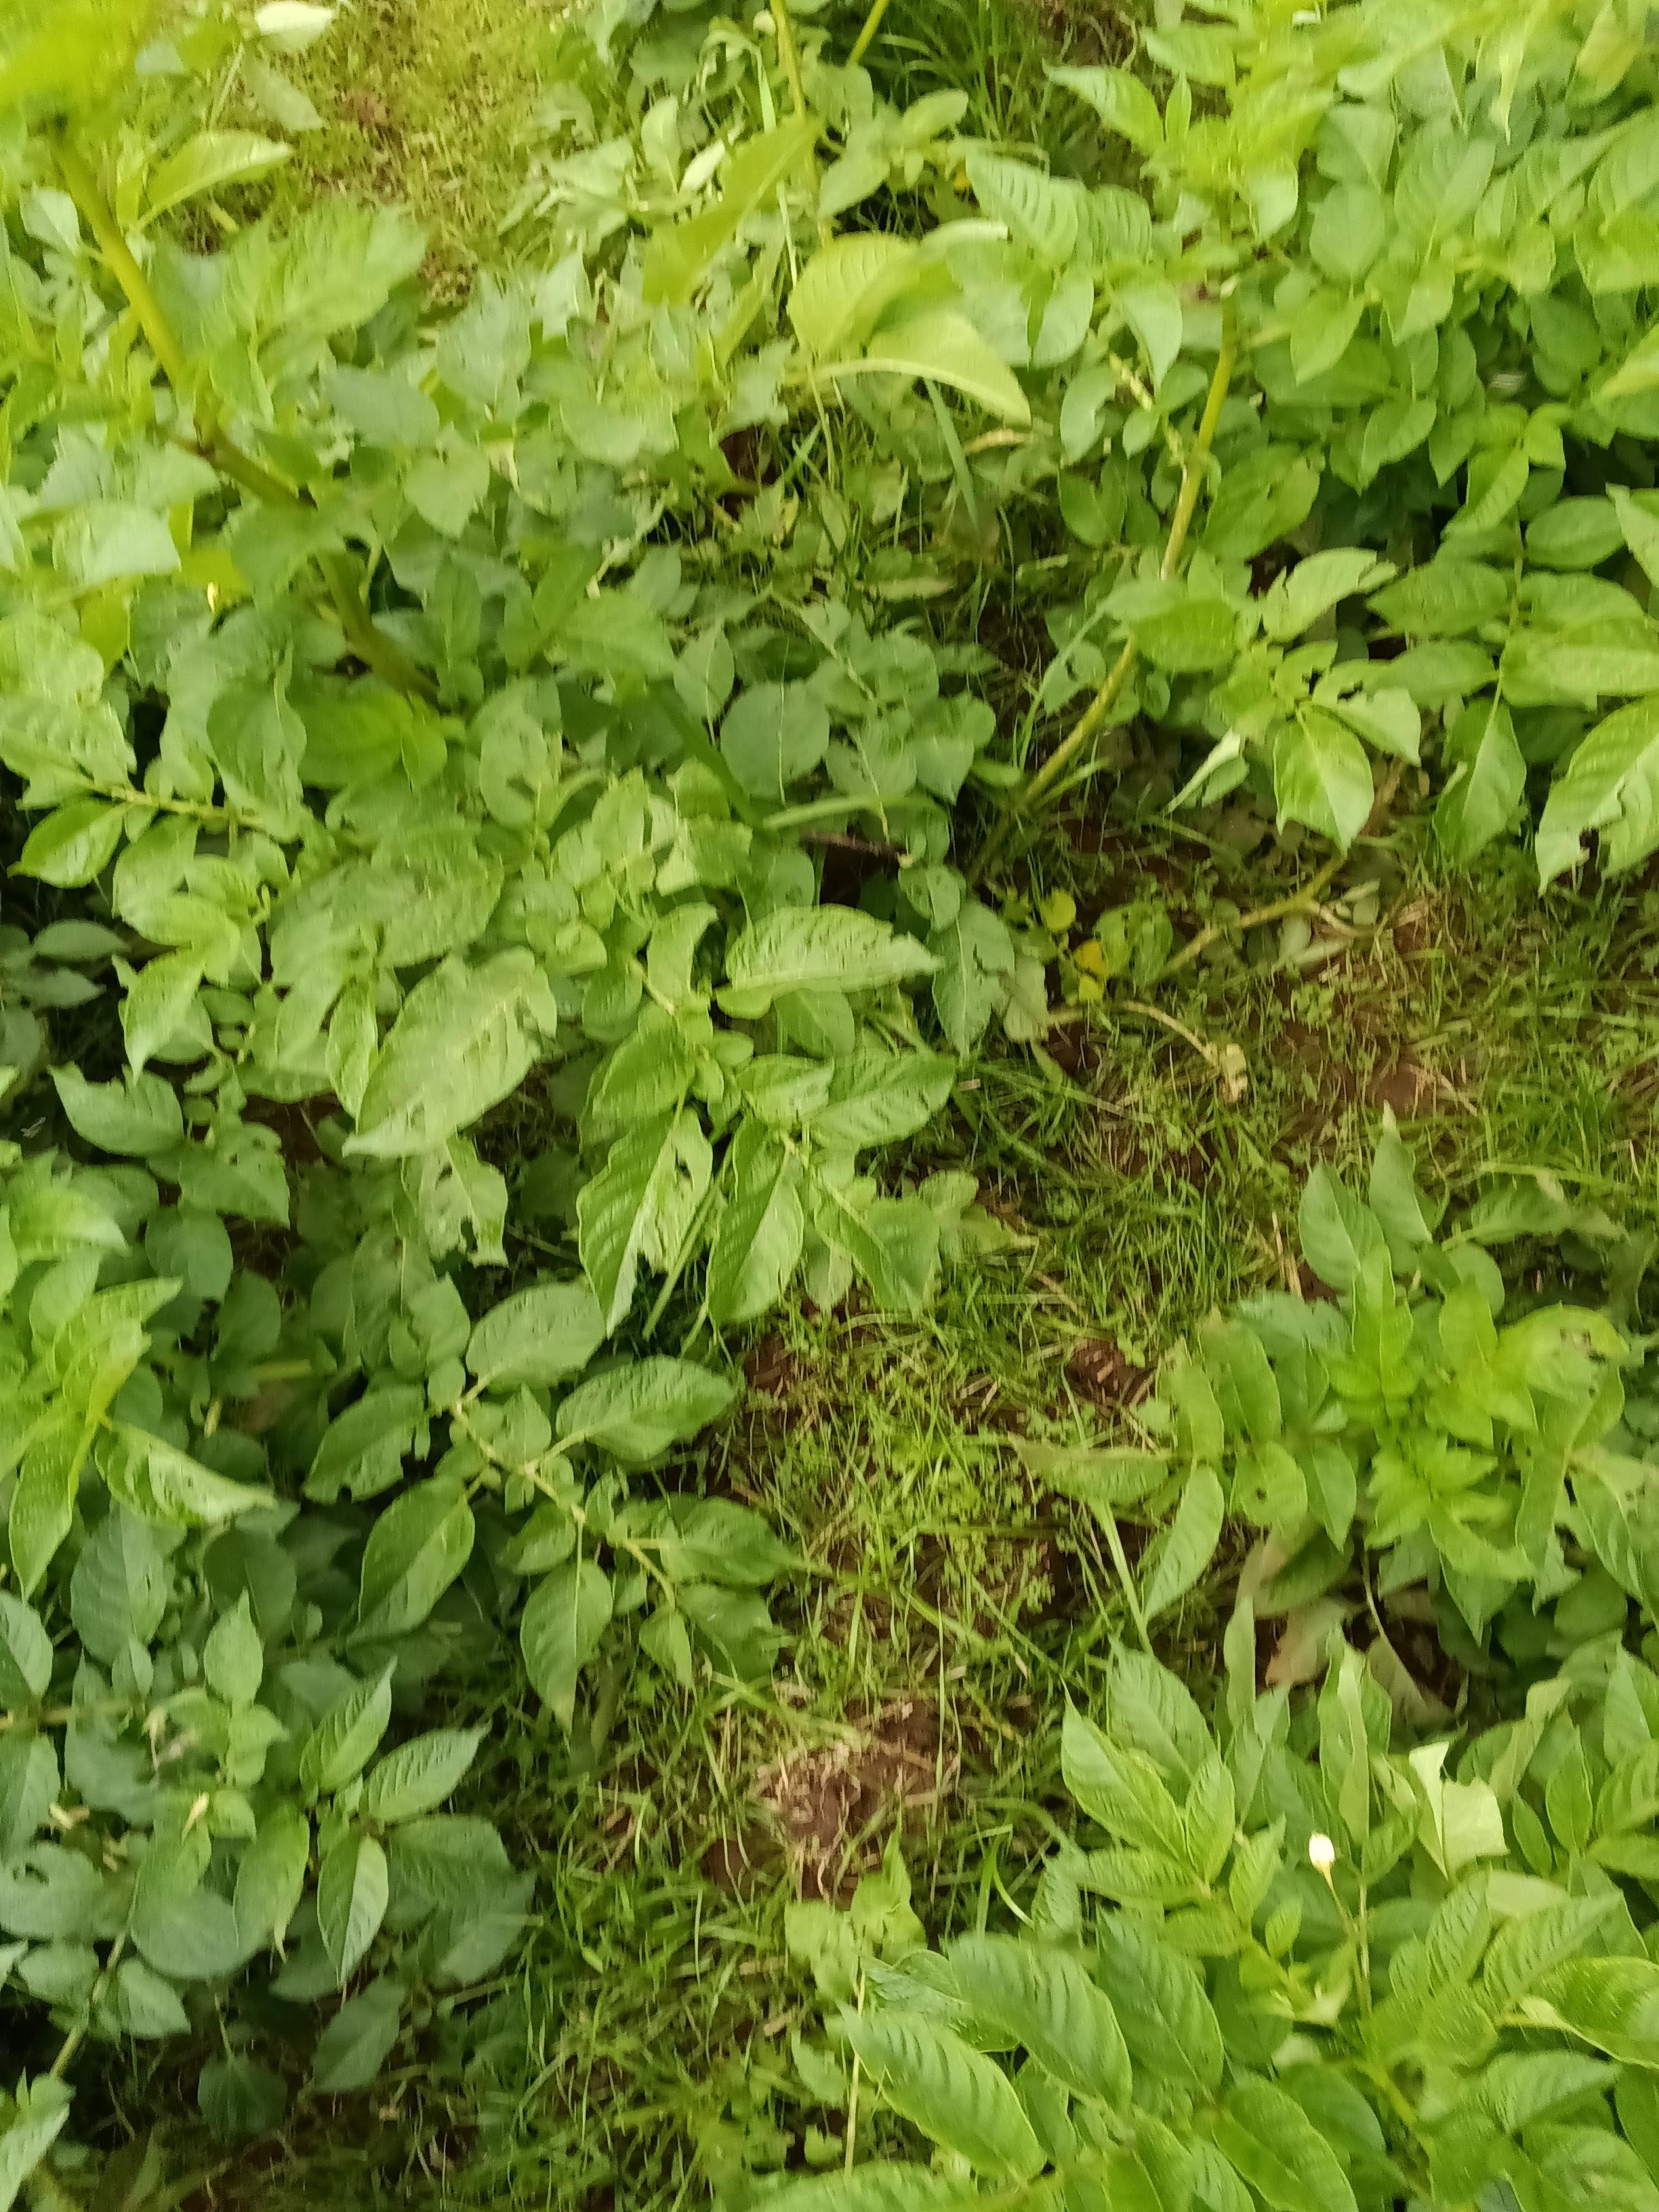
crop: potato
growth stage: vegetative
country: Kenya
